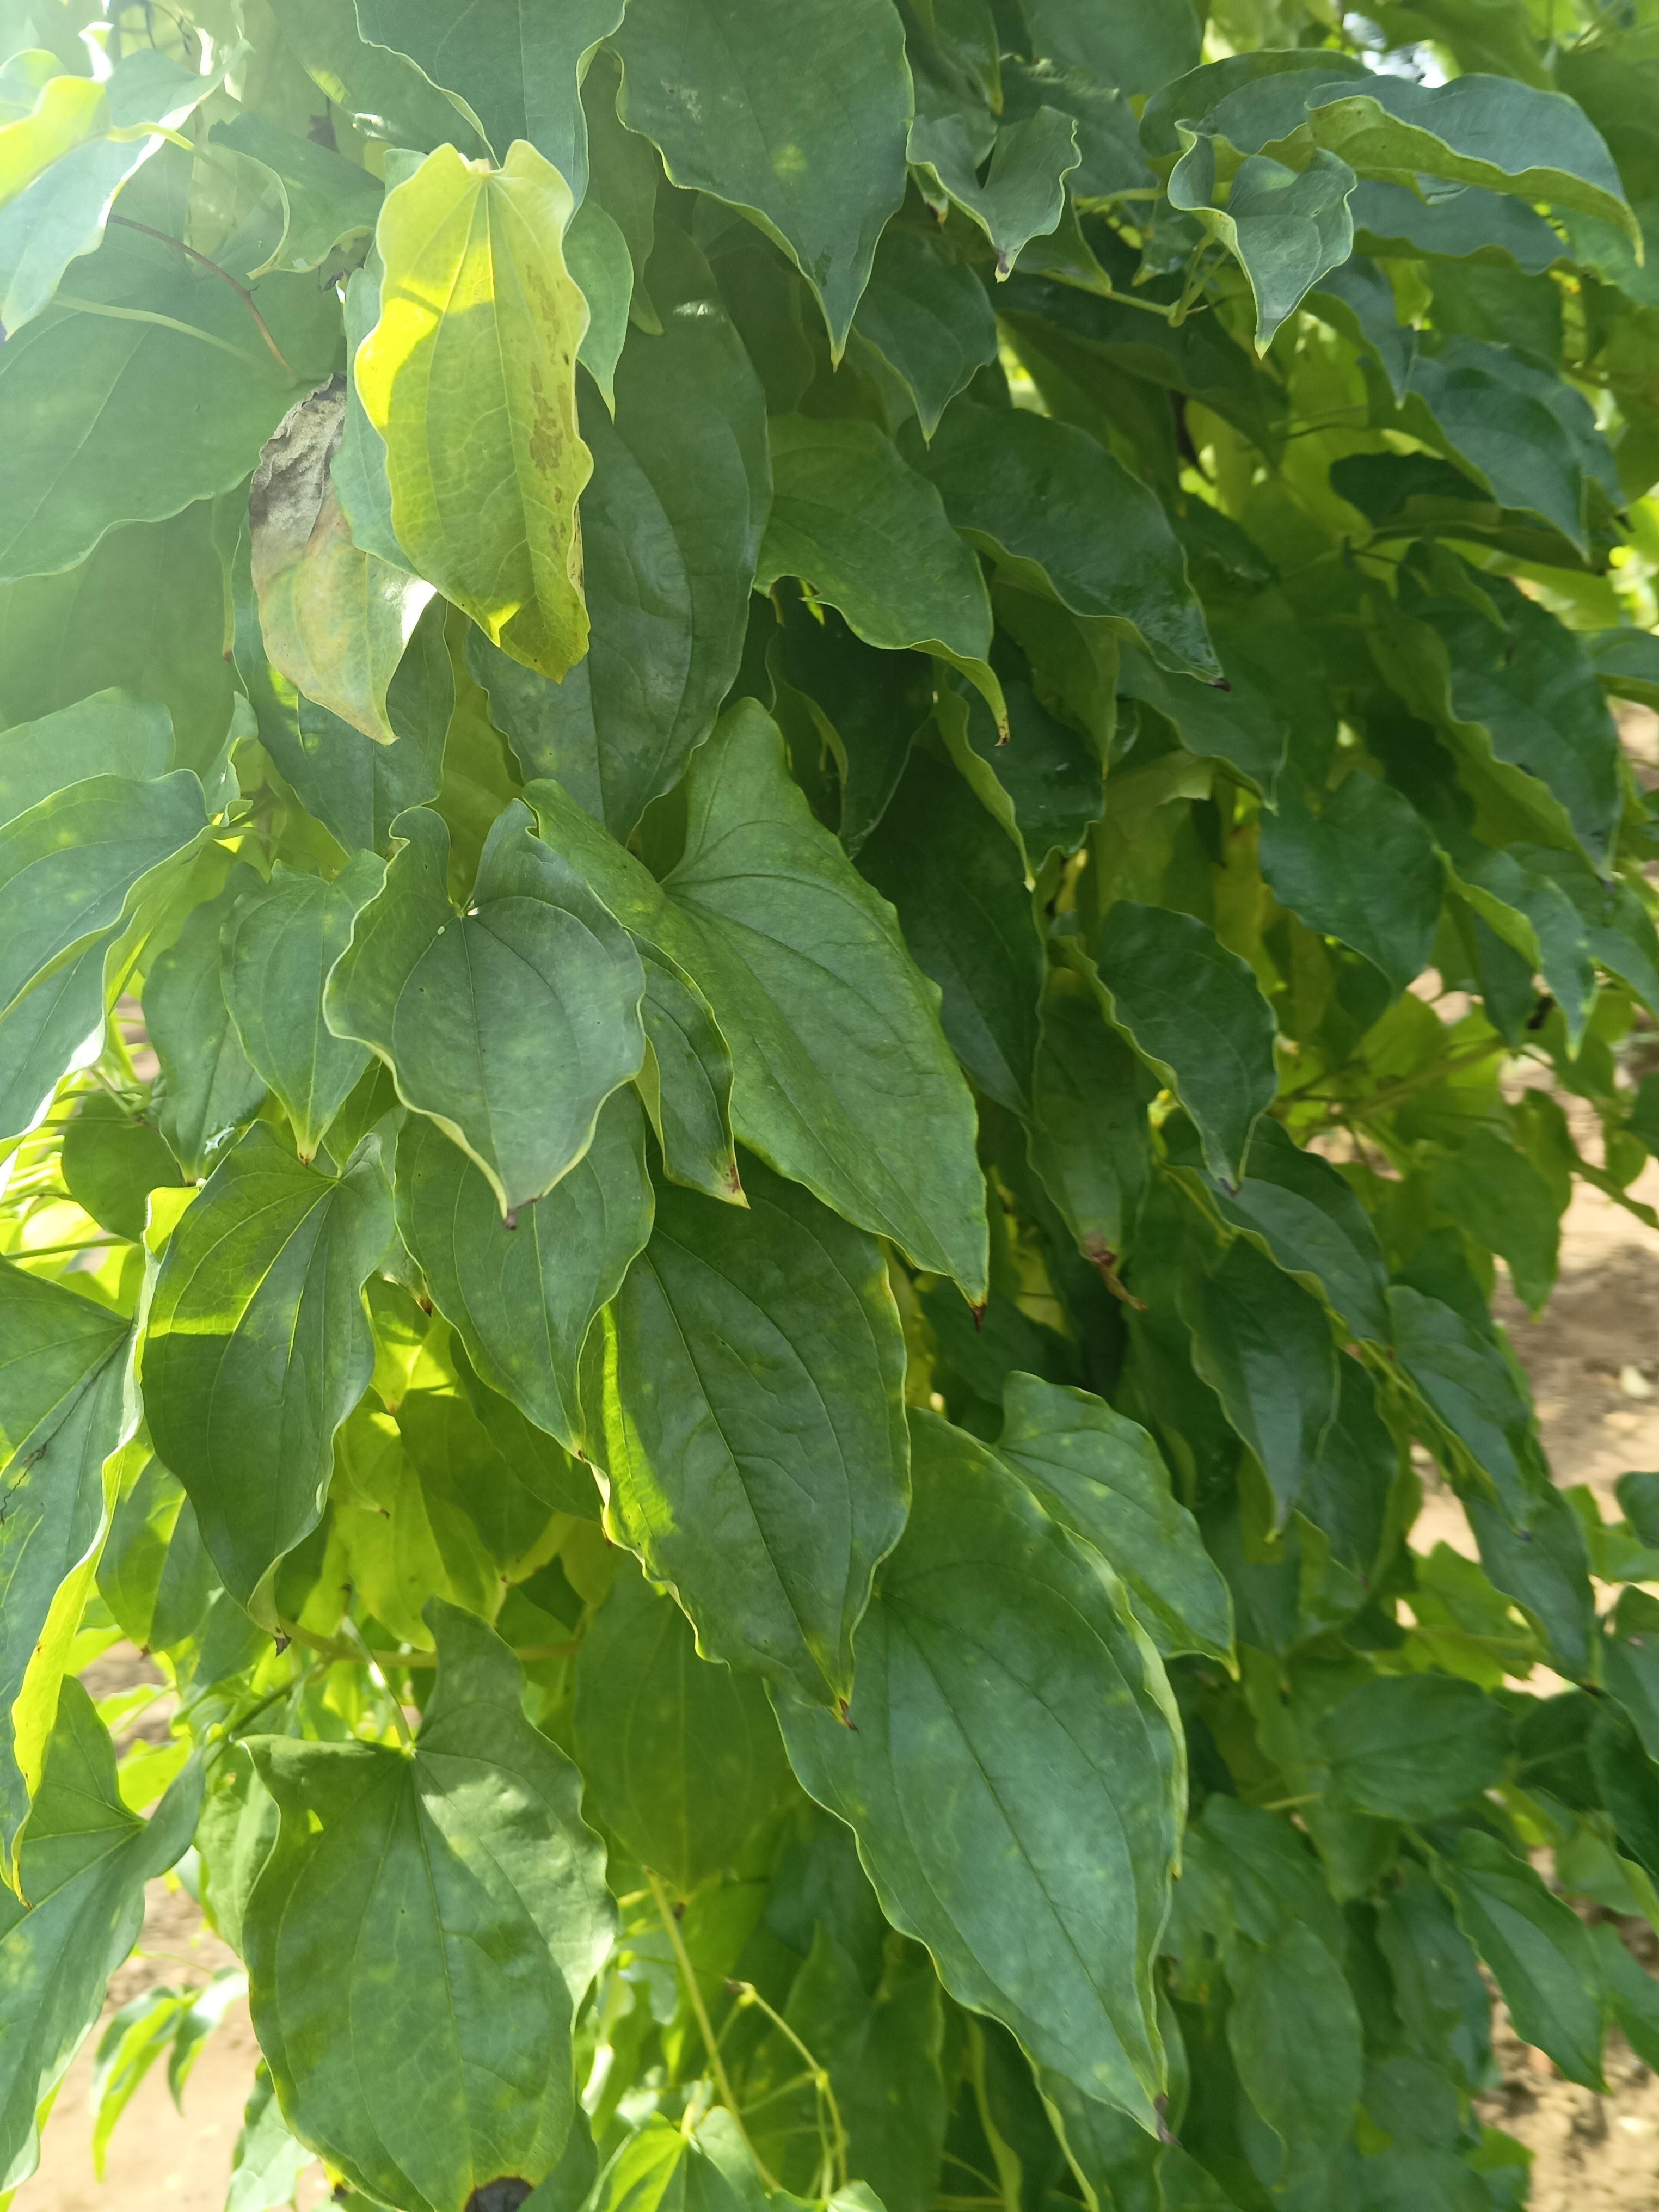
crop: yam
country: Nigeria
